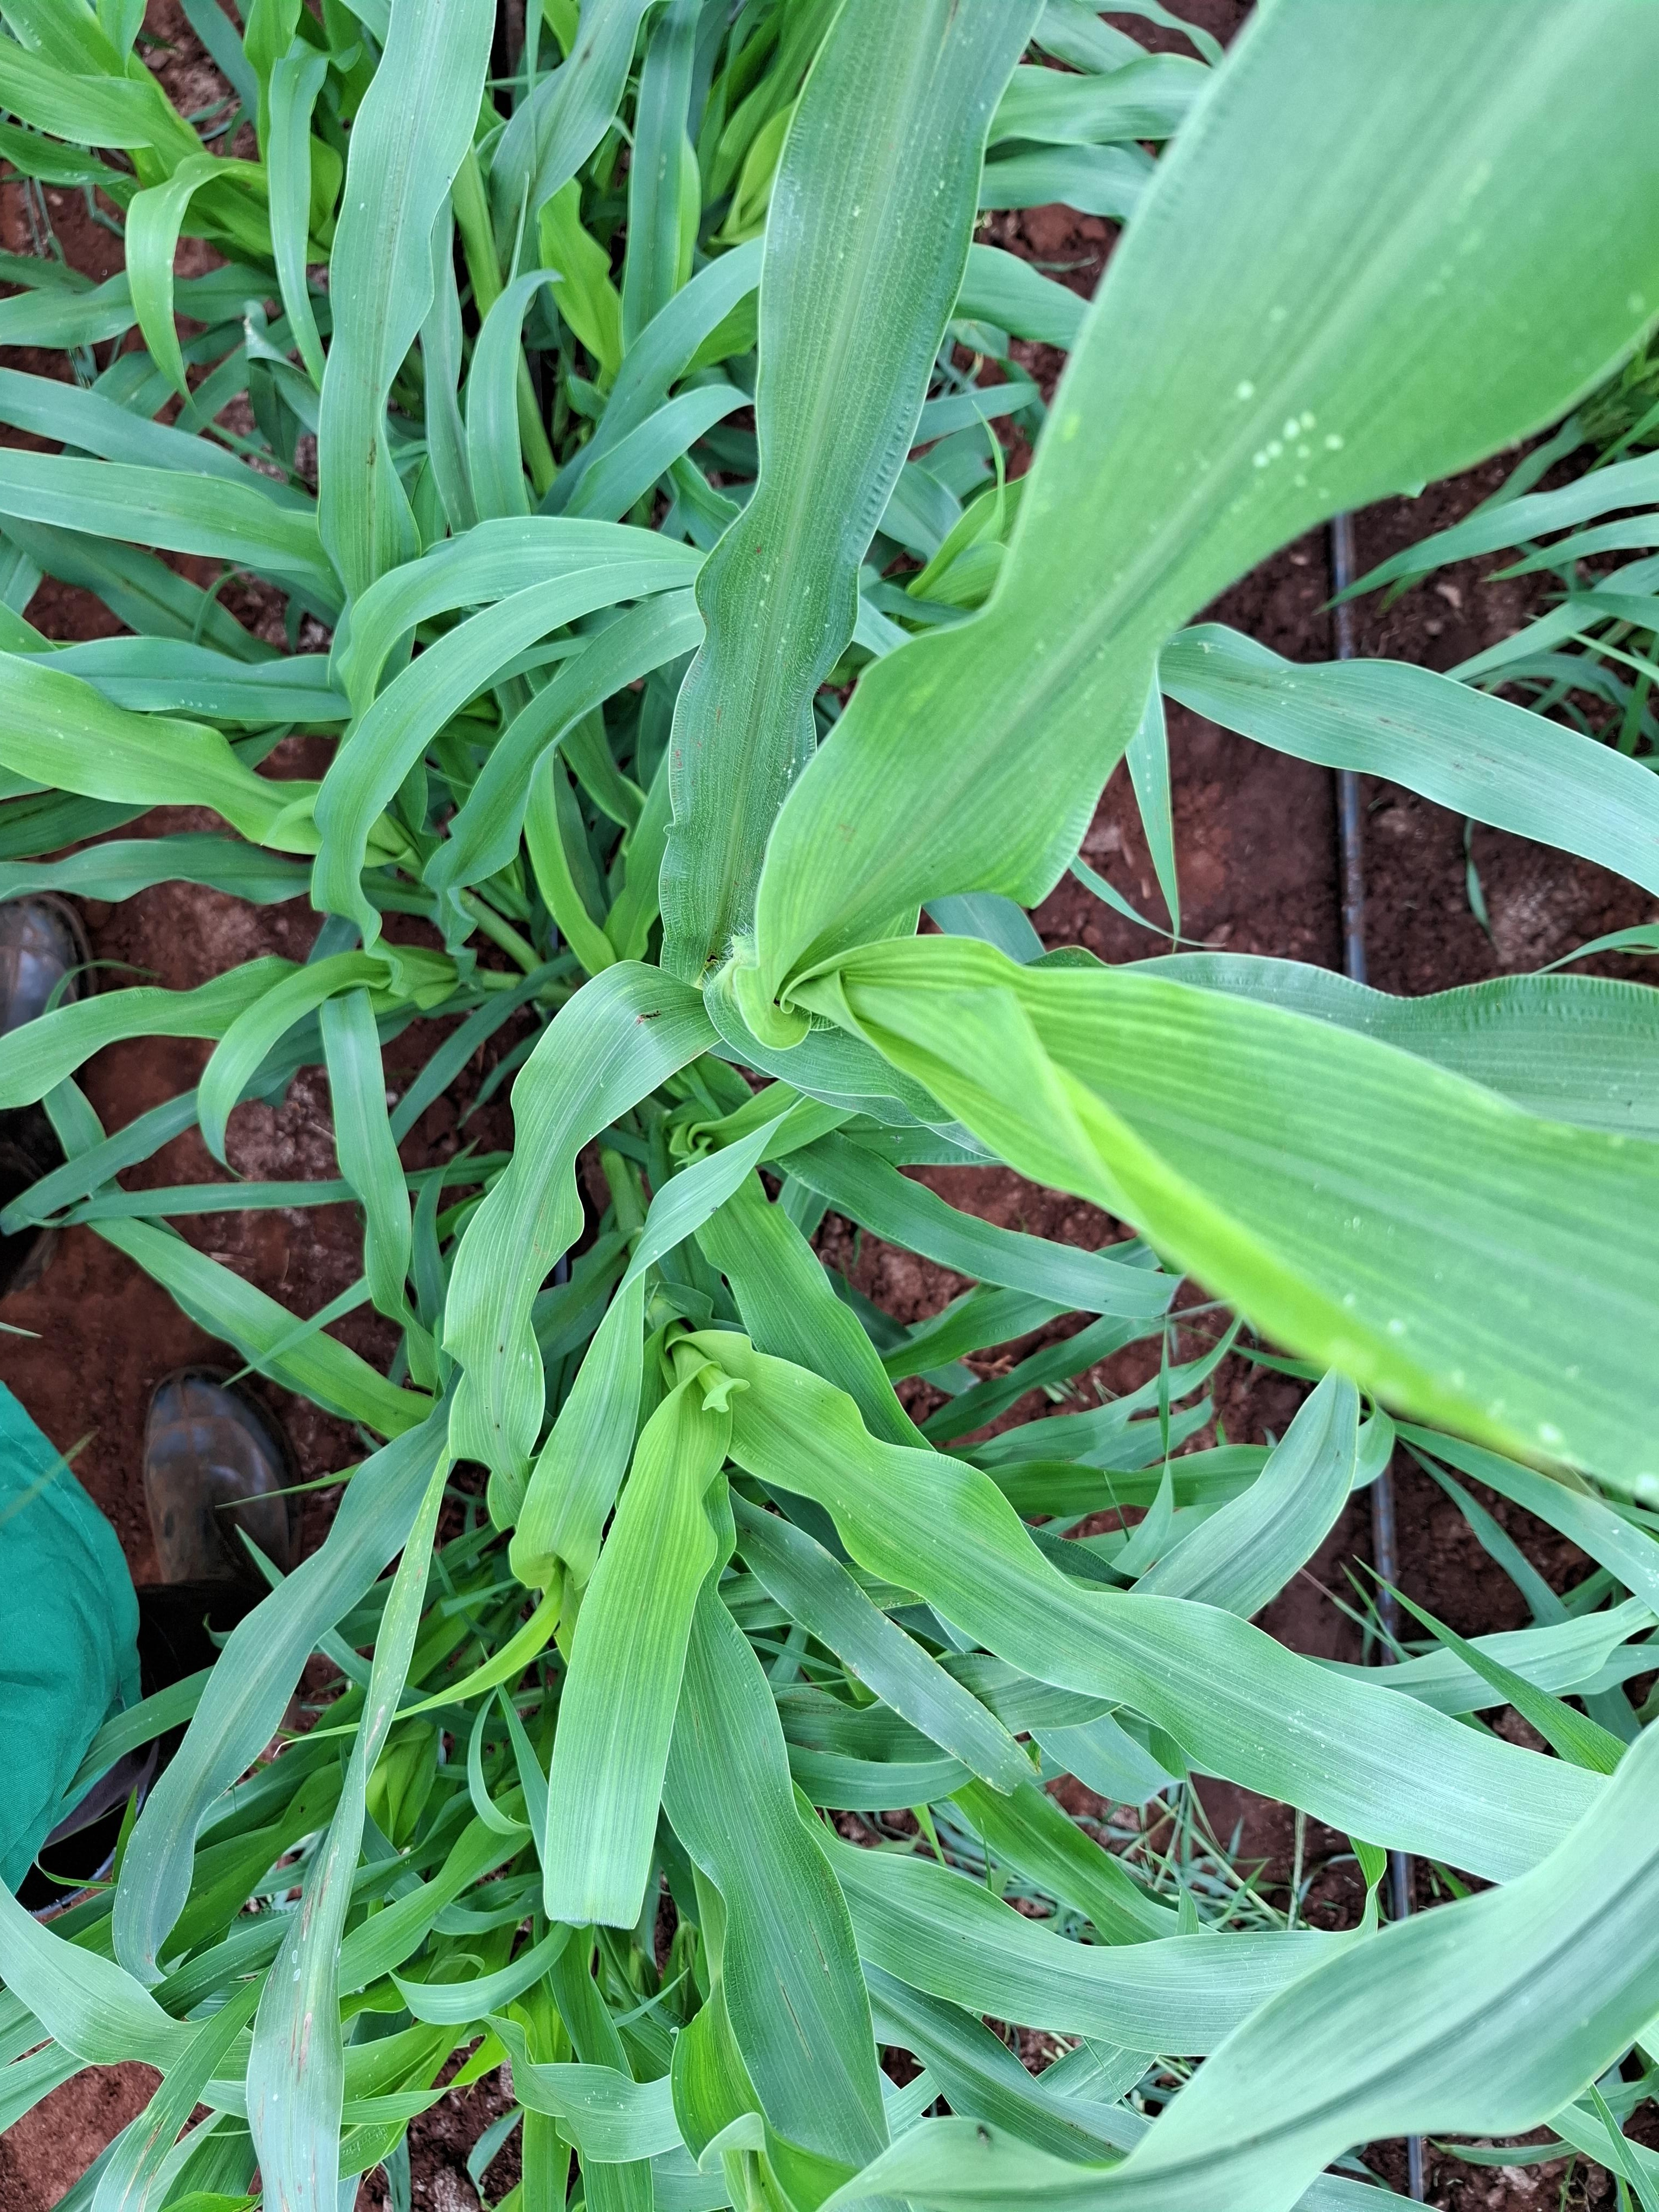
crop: pearl millet
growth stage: elongation stem
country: Kenya
